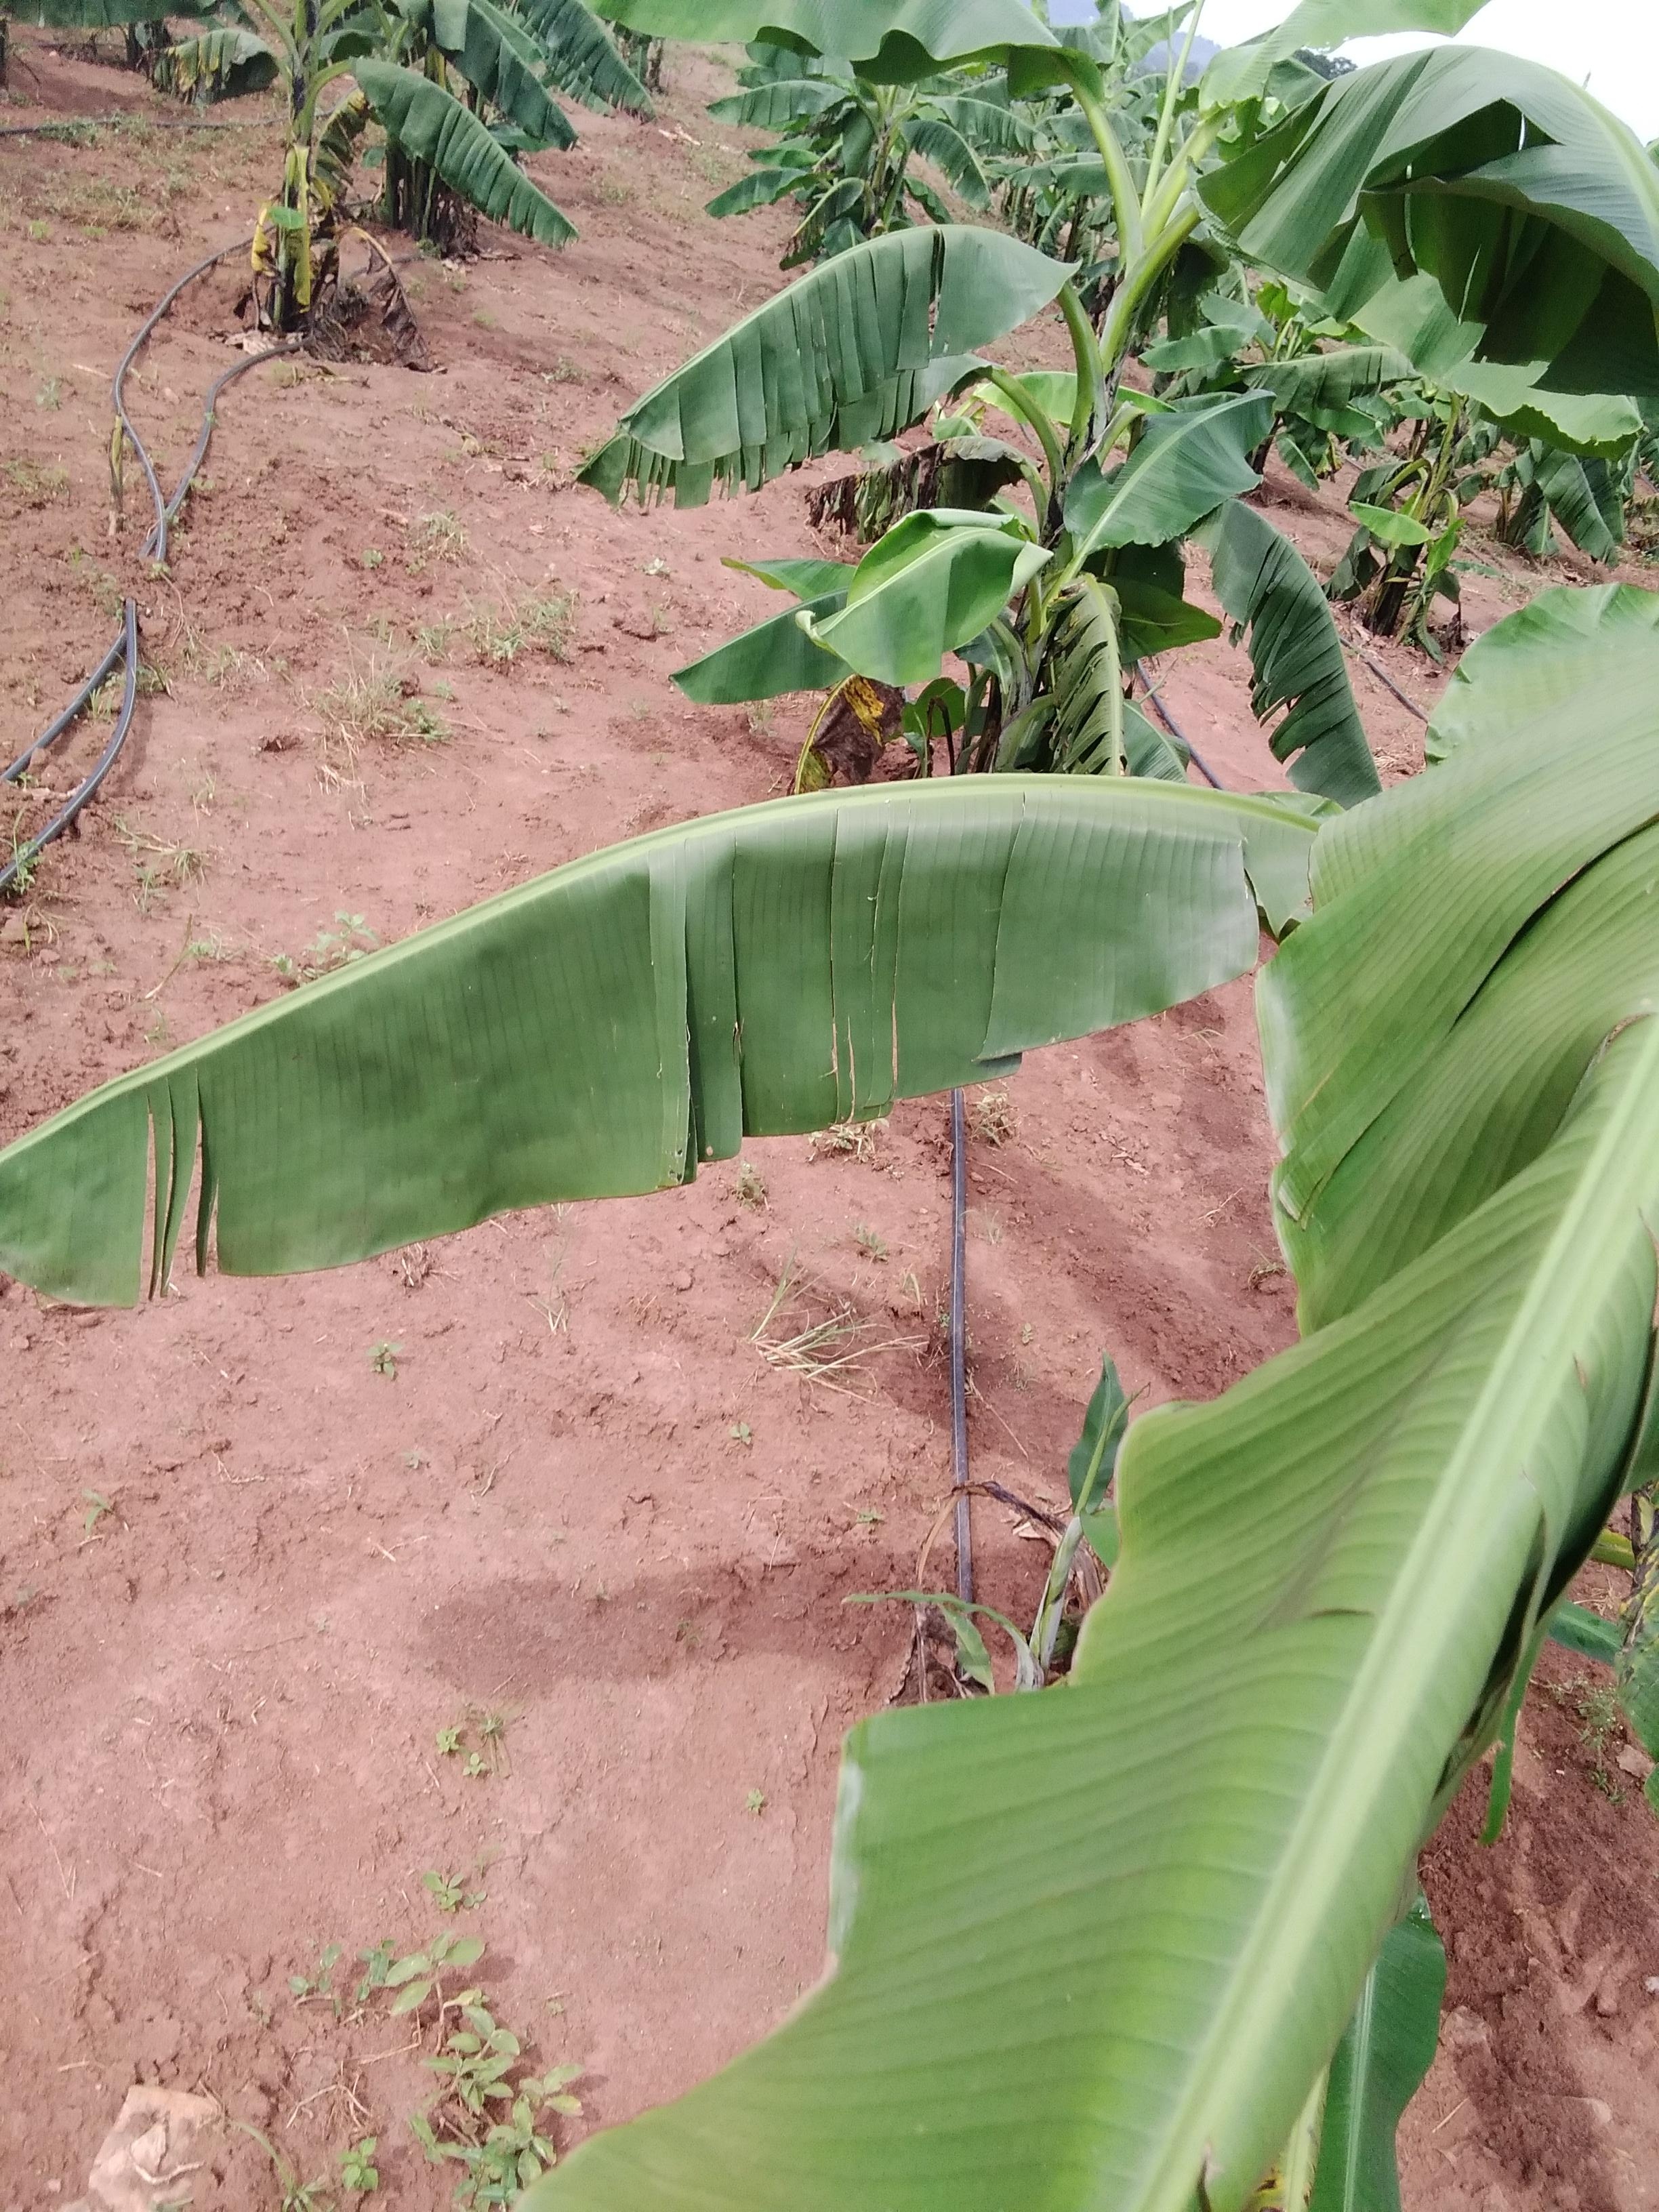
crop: banana
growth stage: vegetative
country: Uganda
